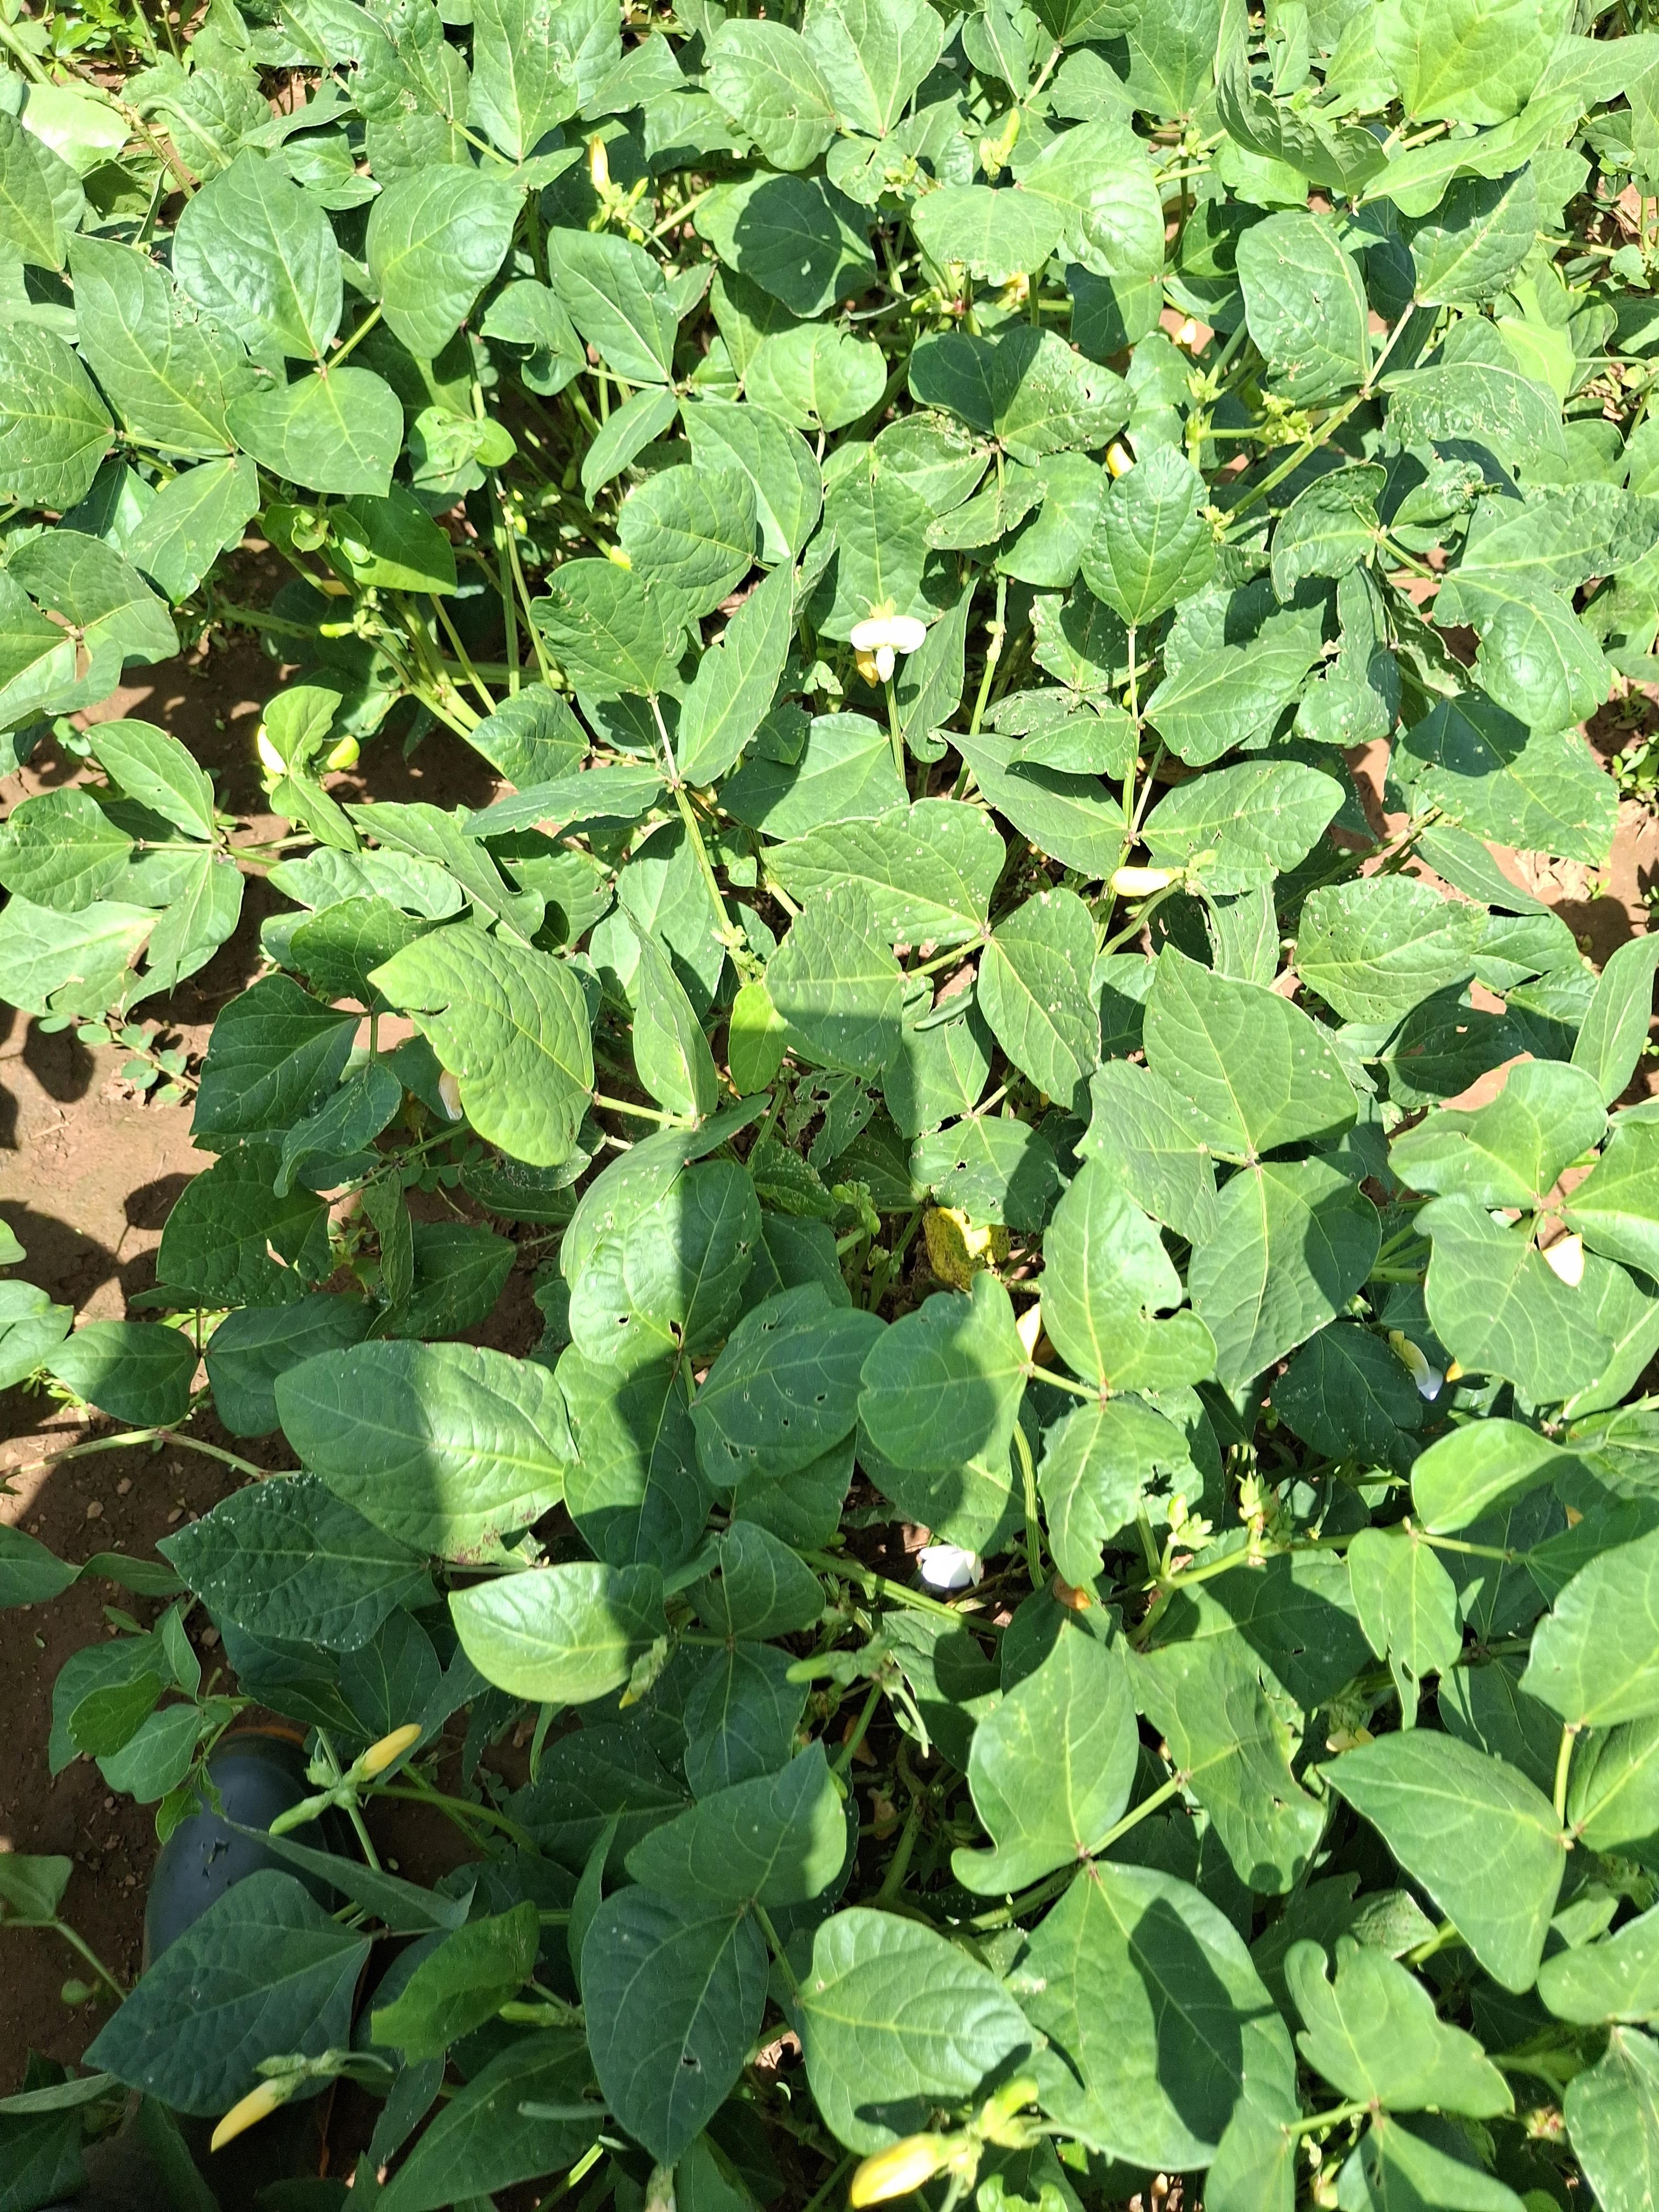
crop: cowpea
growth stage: development pod
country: Nigeria
